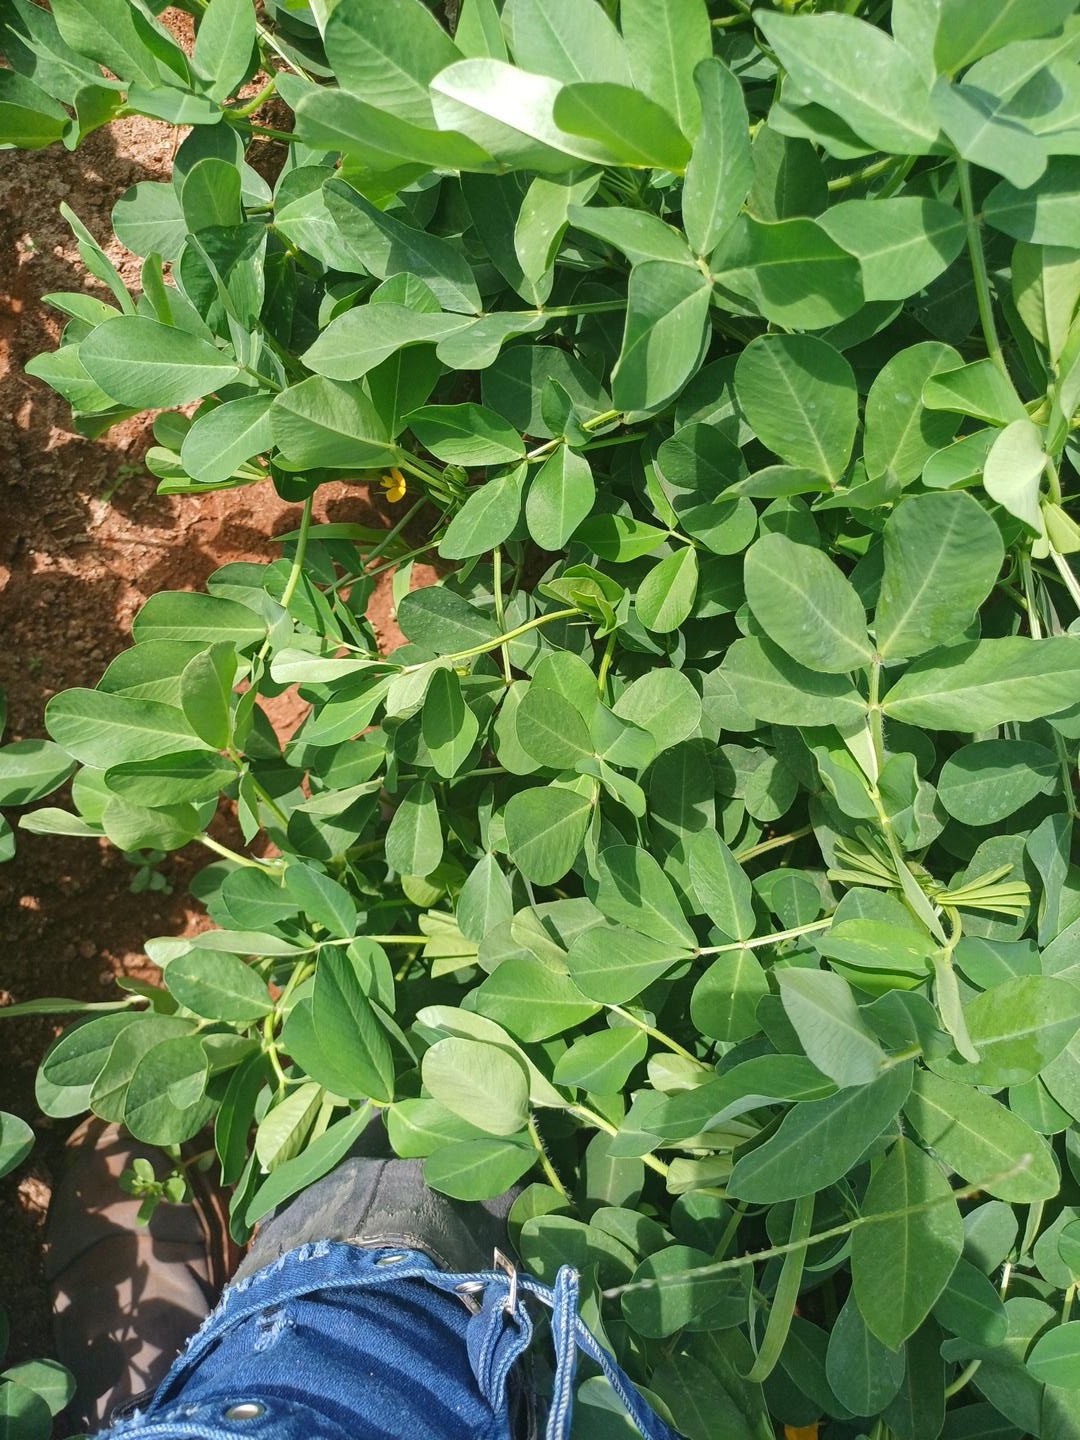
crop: groundnut
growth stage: flowering
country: Kenya
